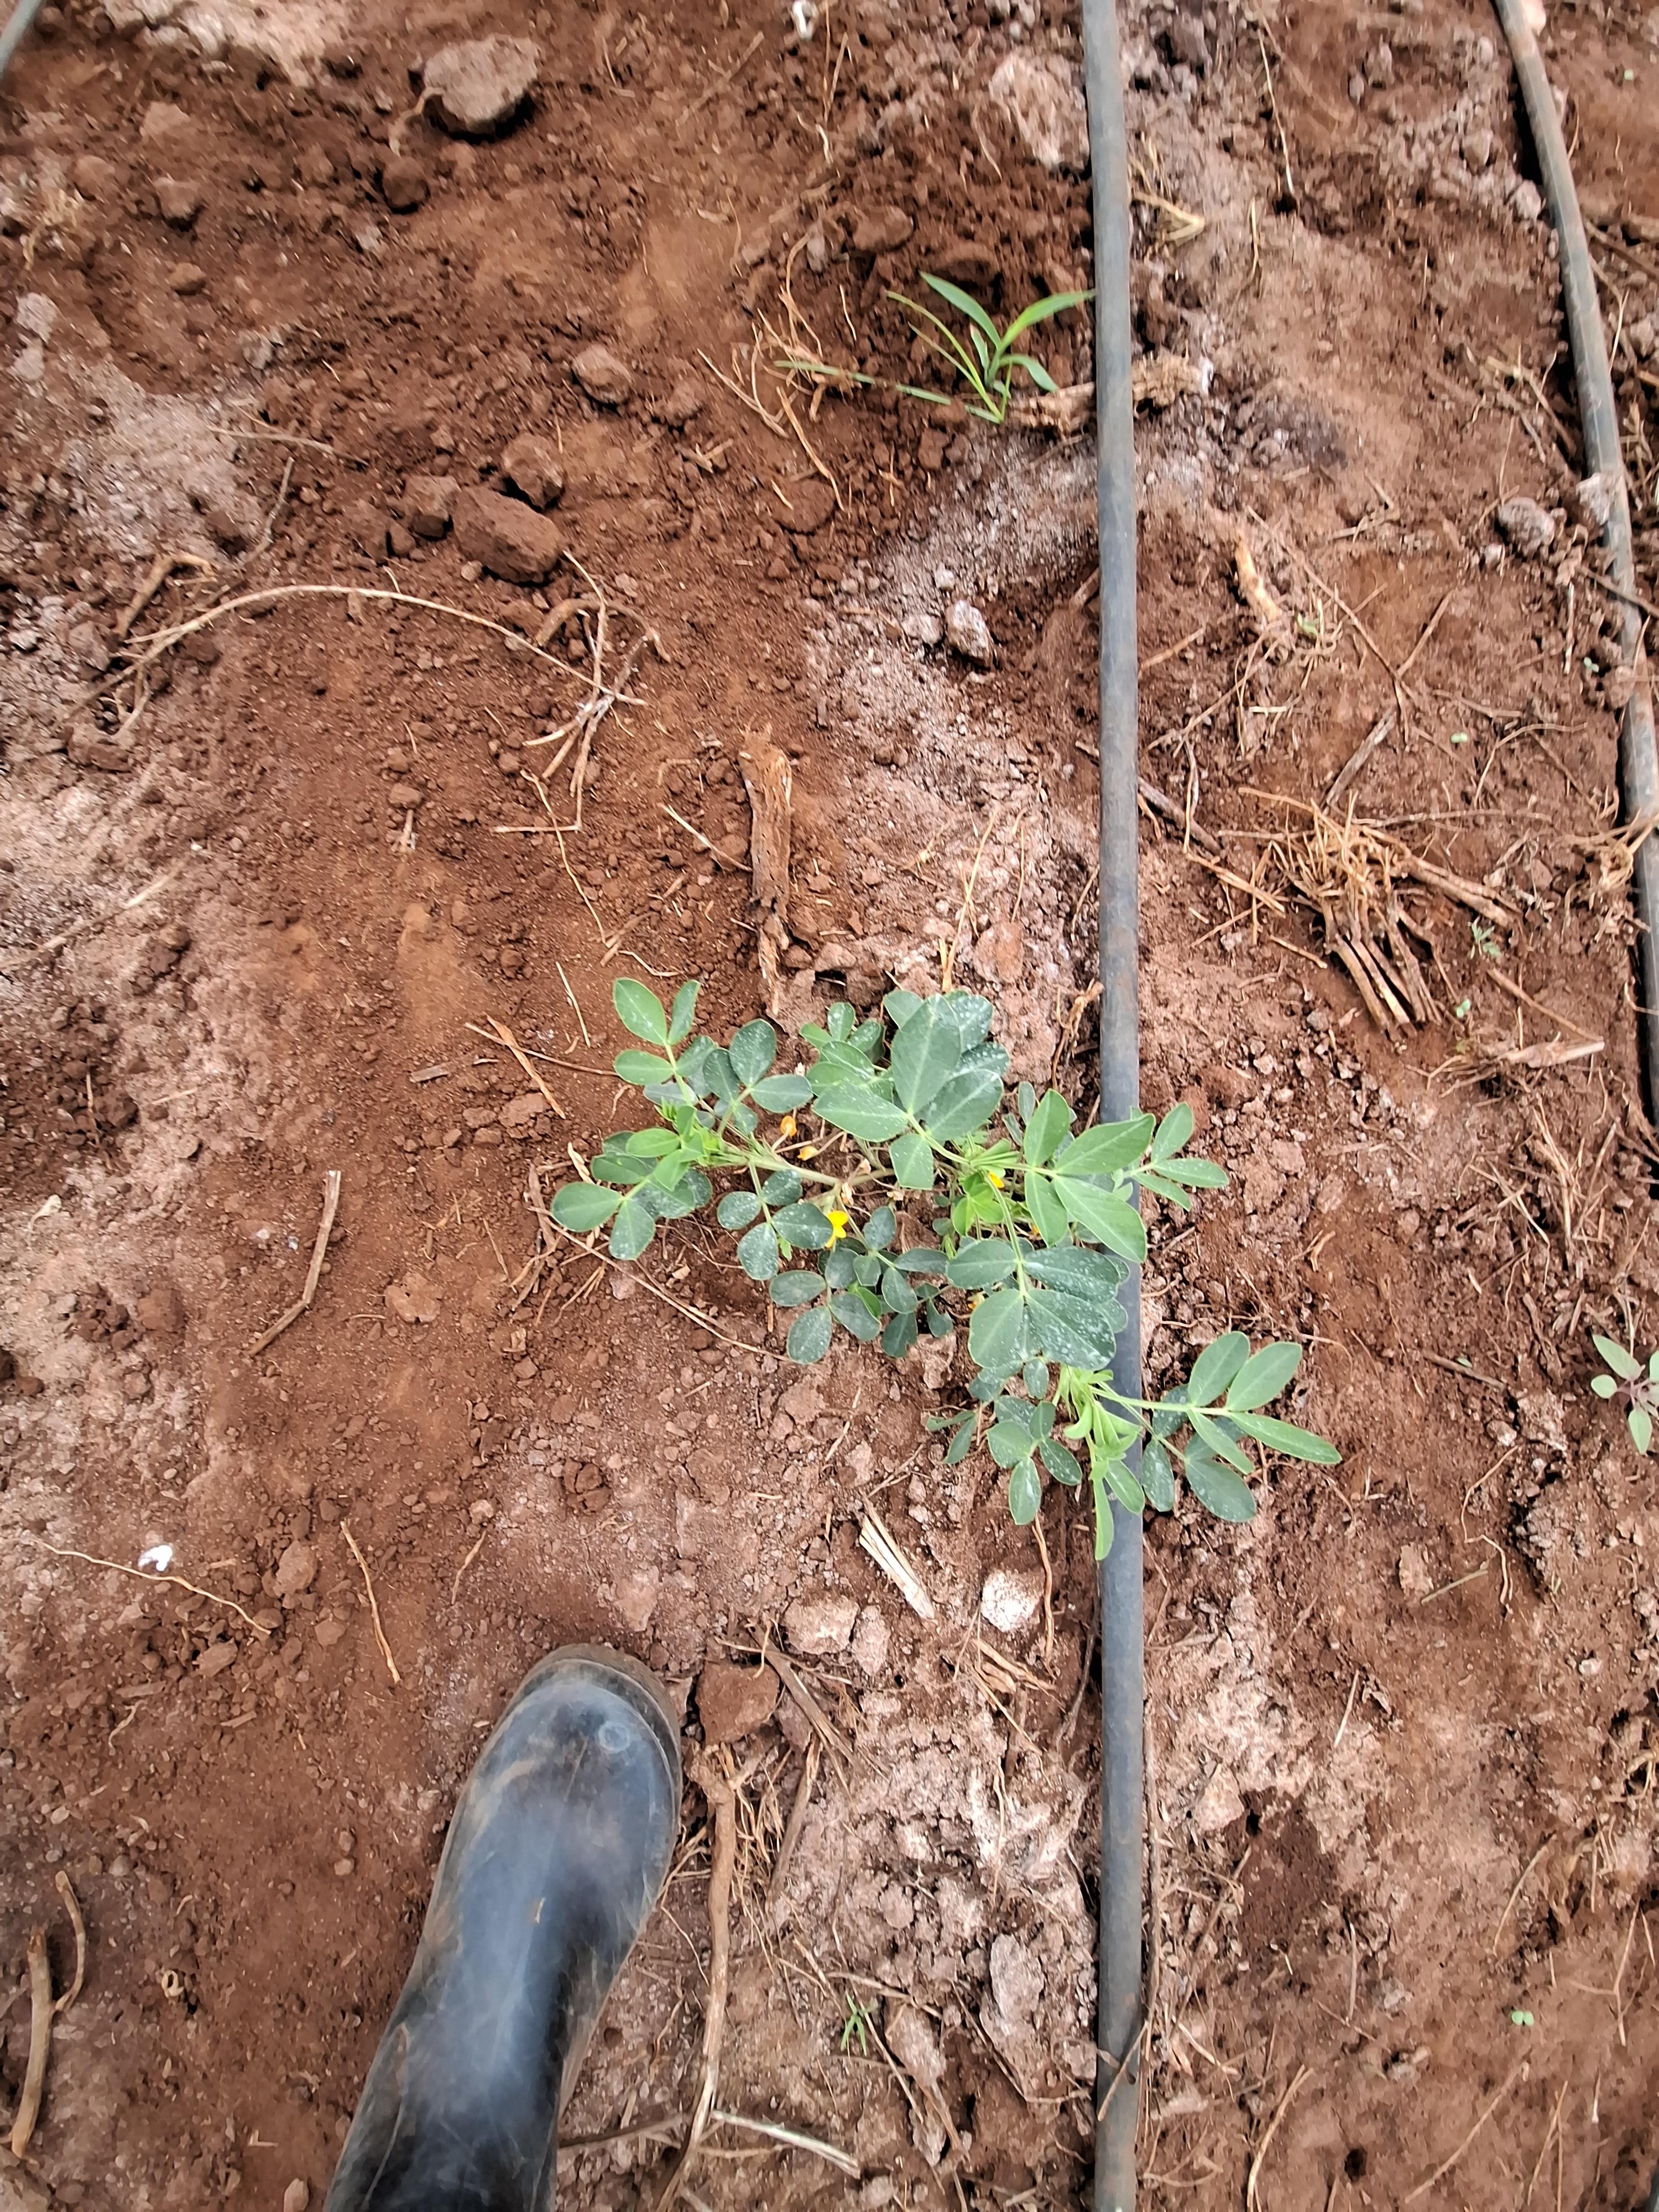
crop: groundnut
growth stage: flowering
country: Kenya
